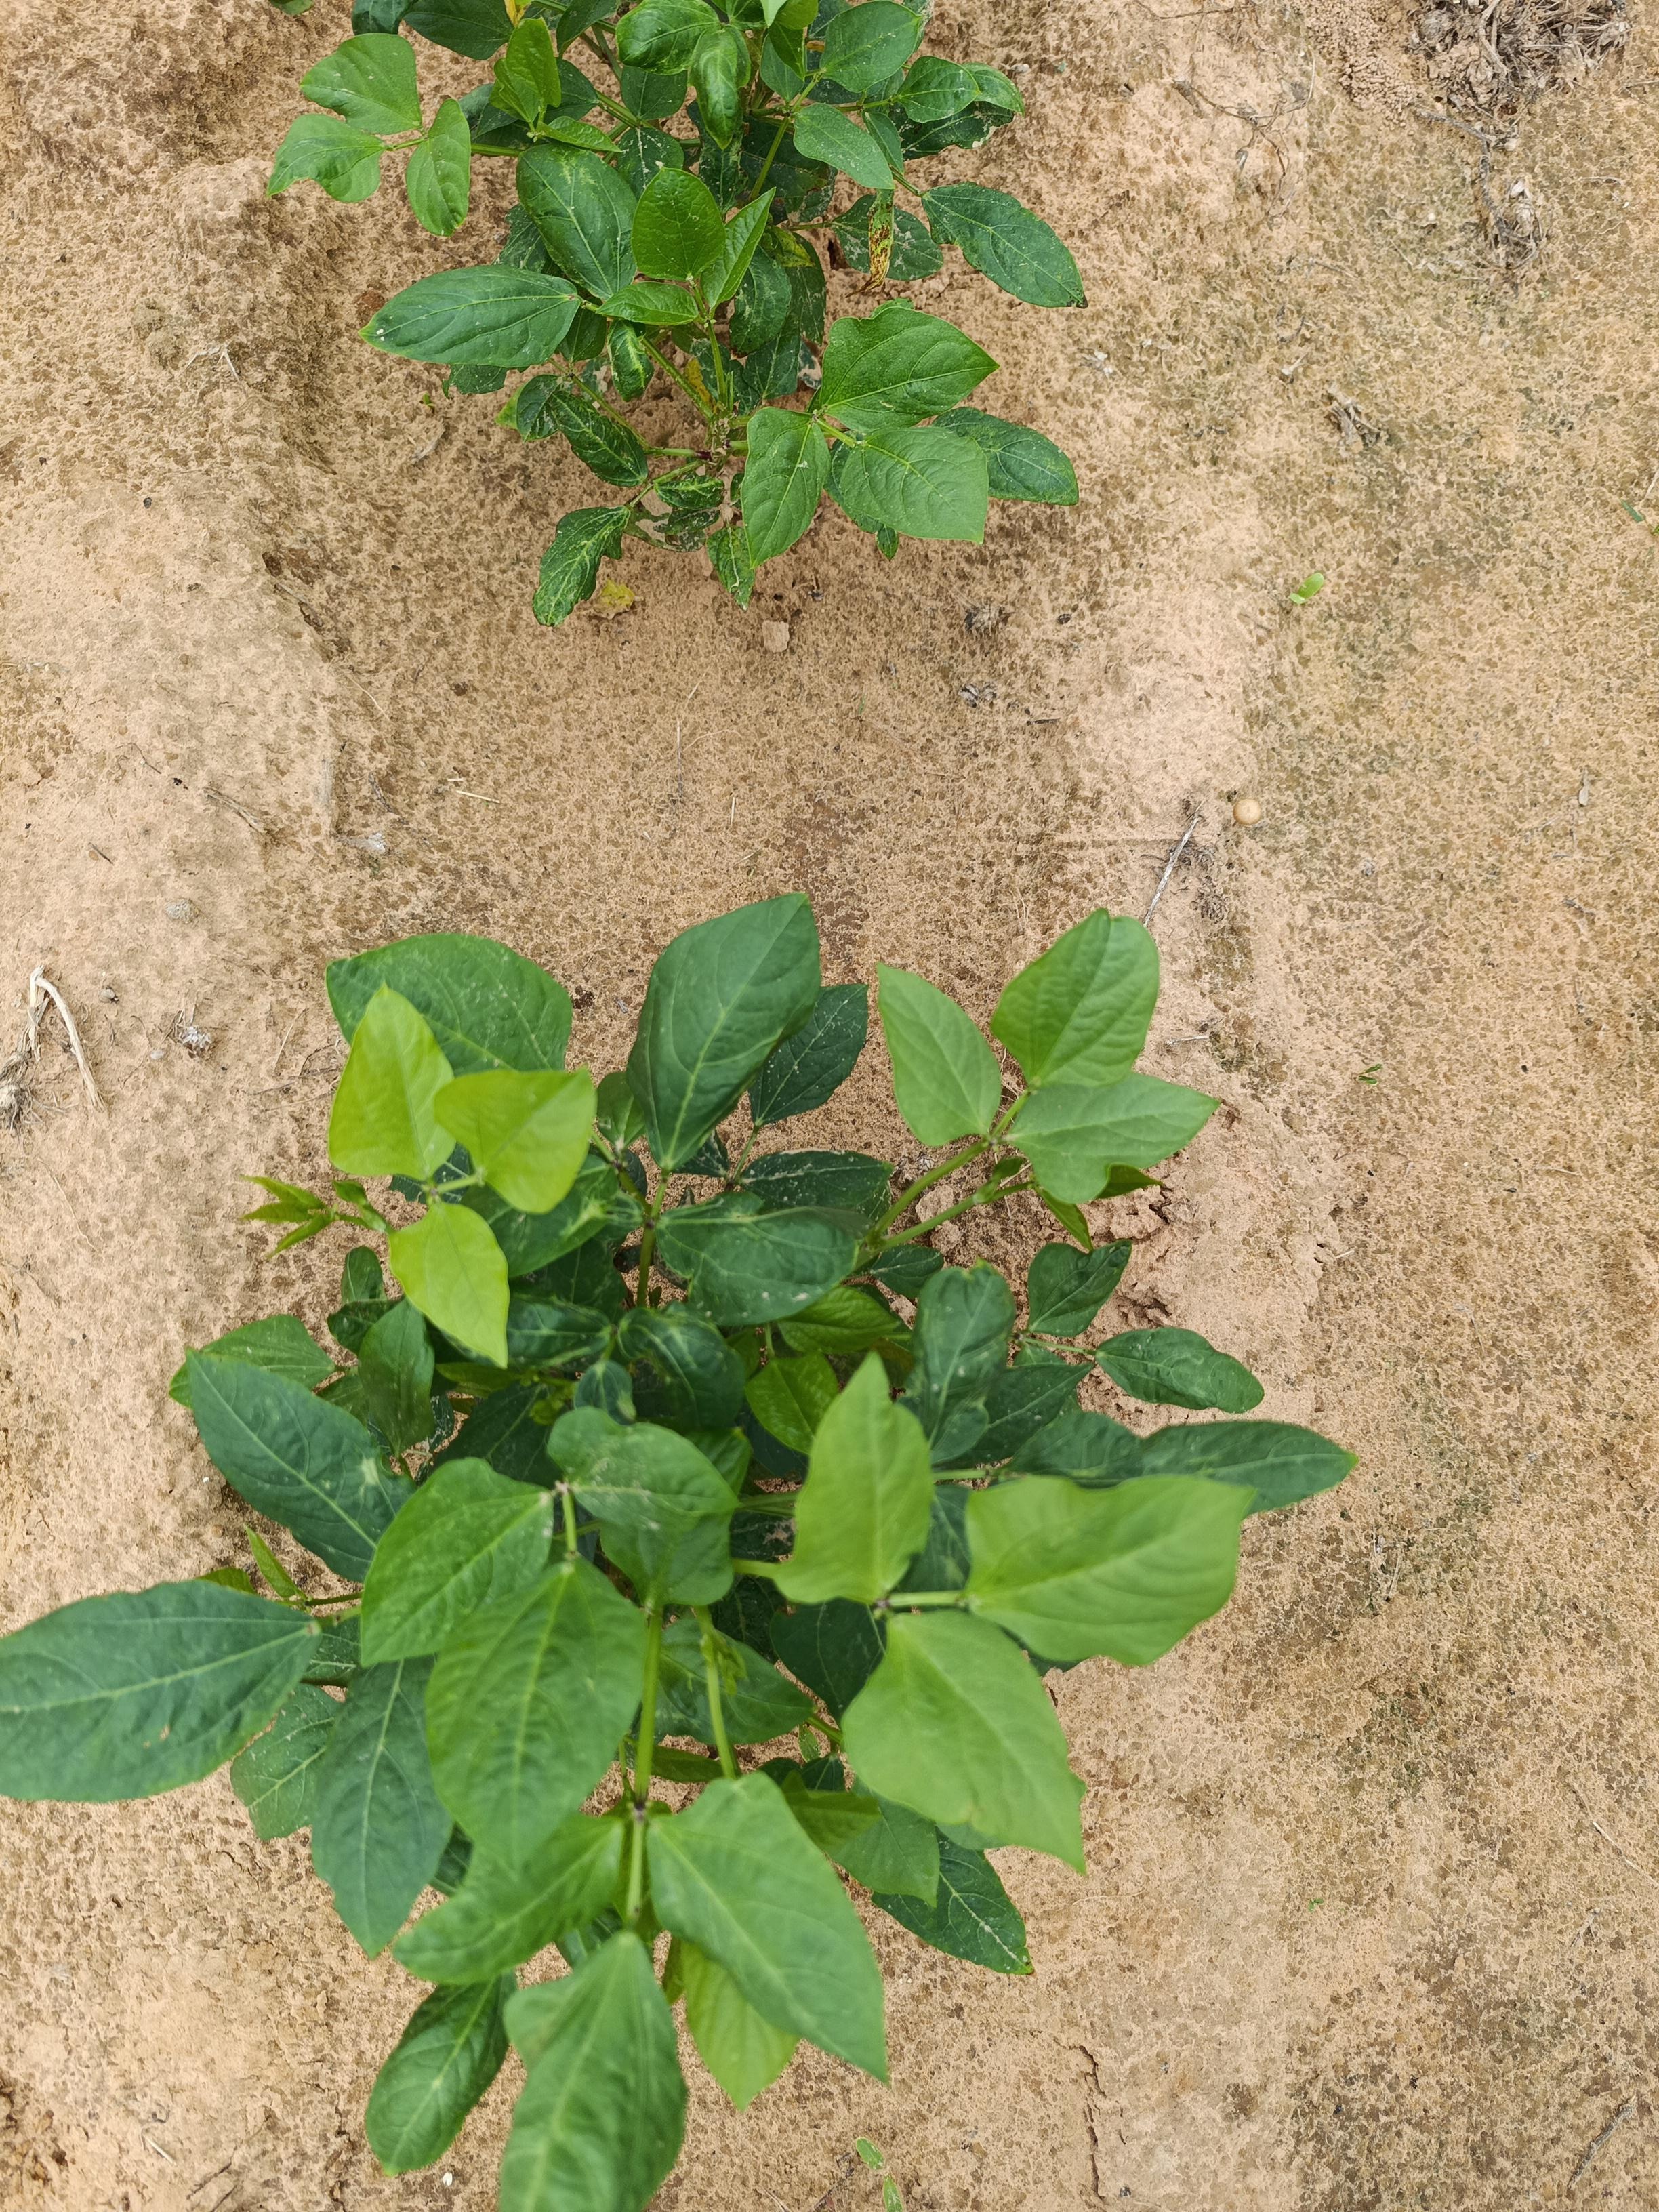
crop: cowpea
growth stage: emergence
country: Nigeria
